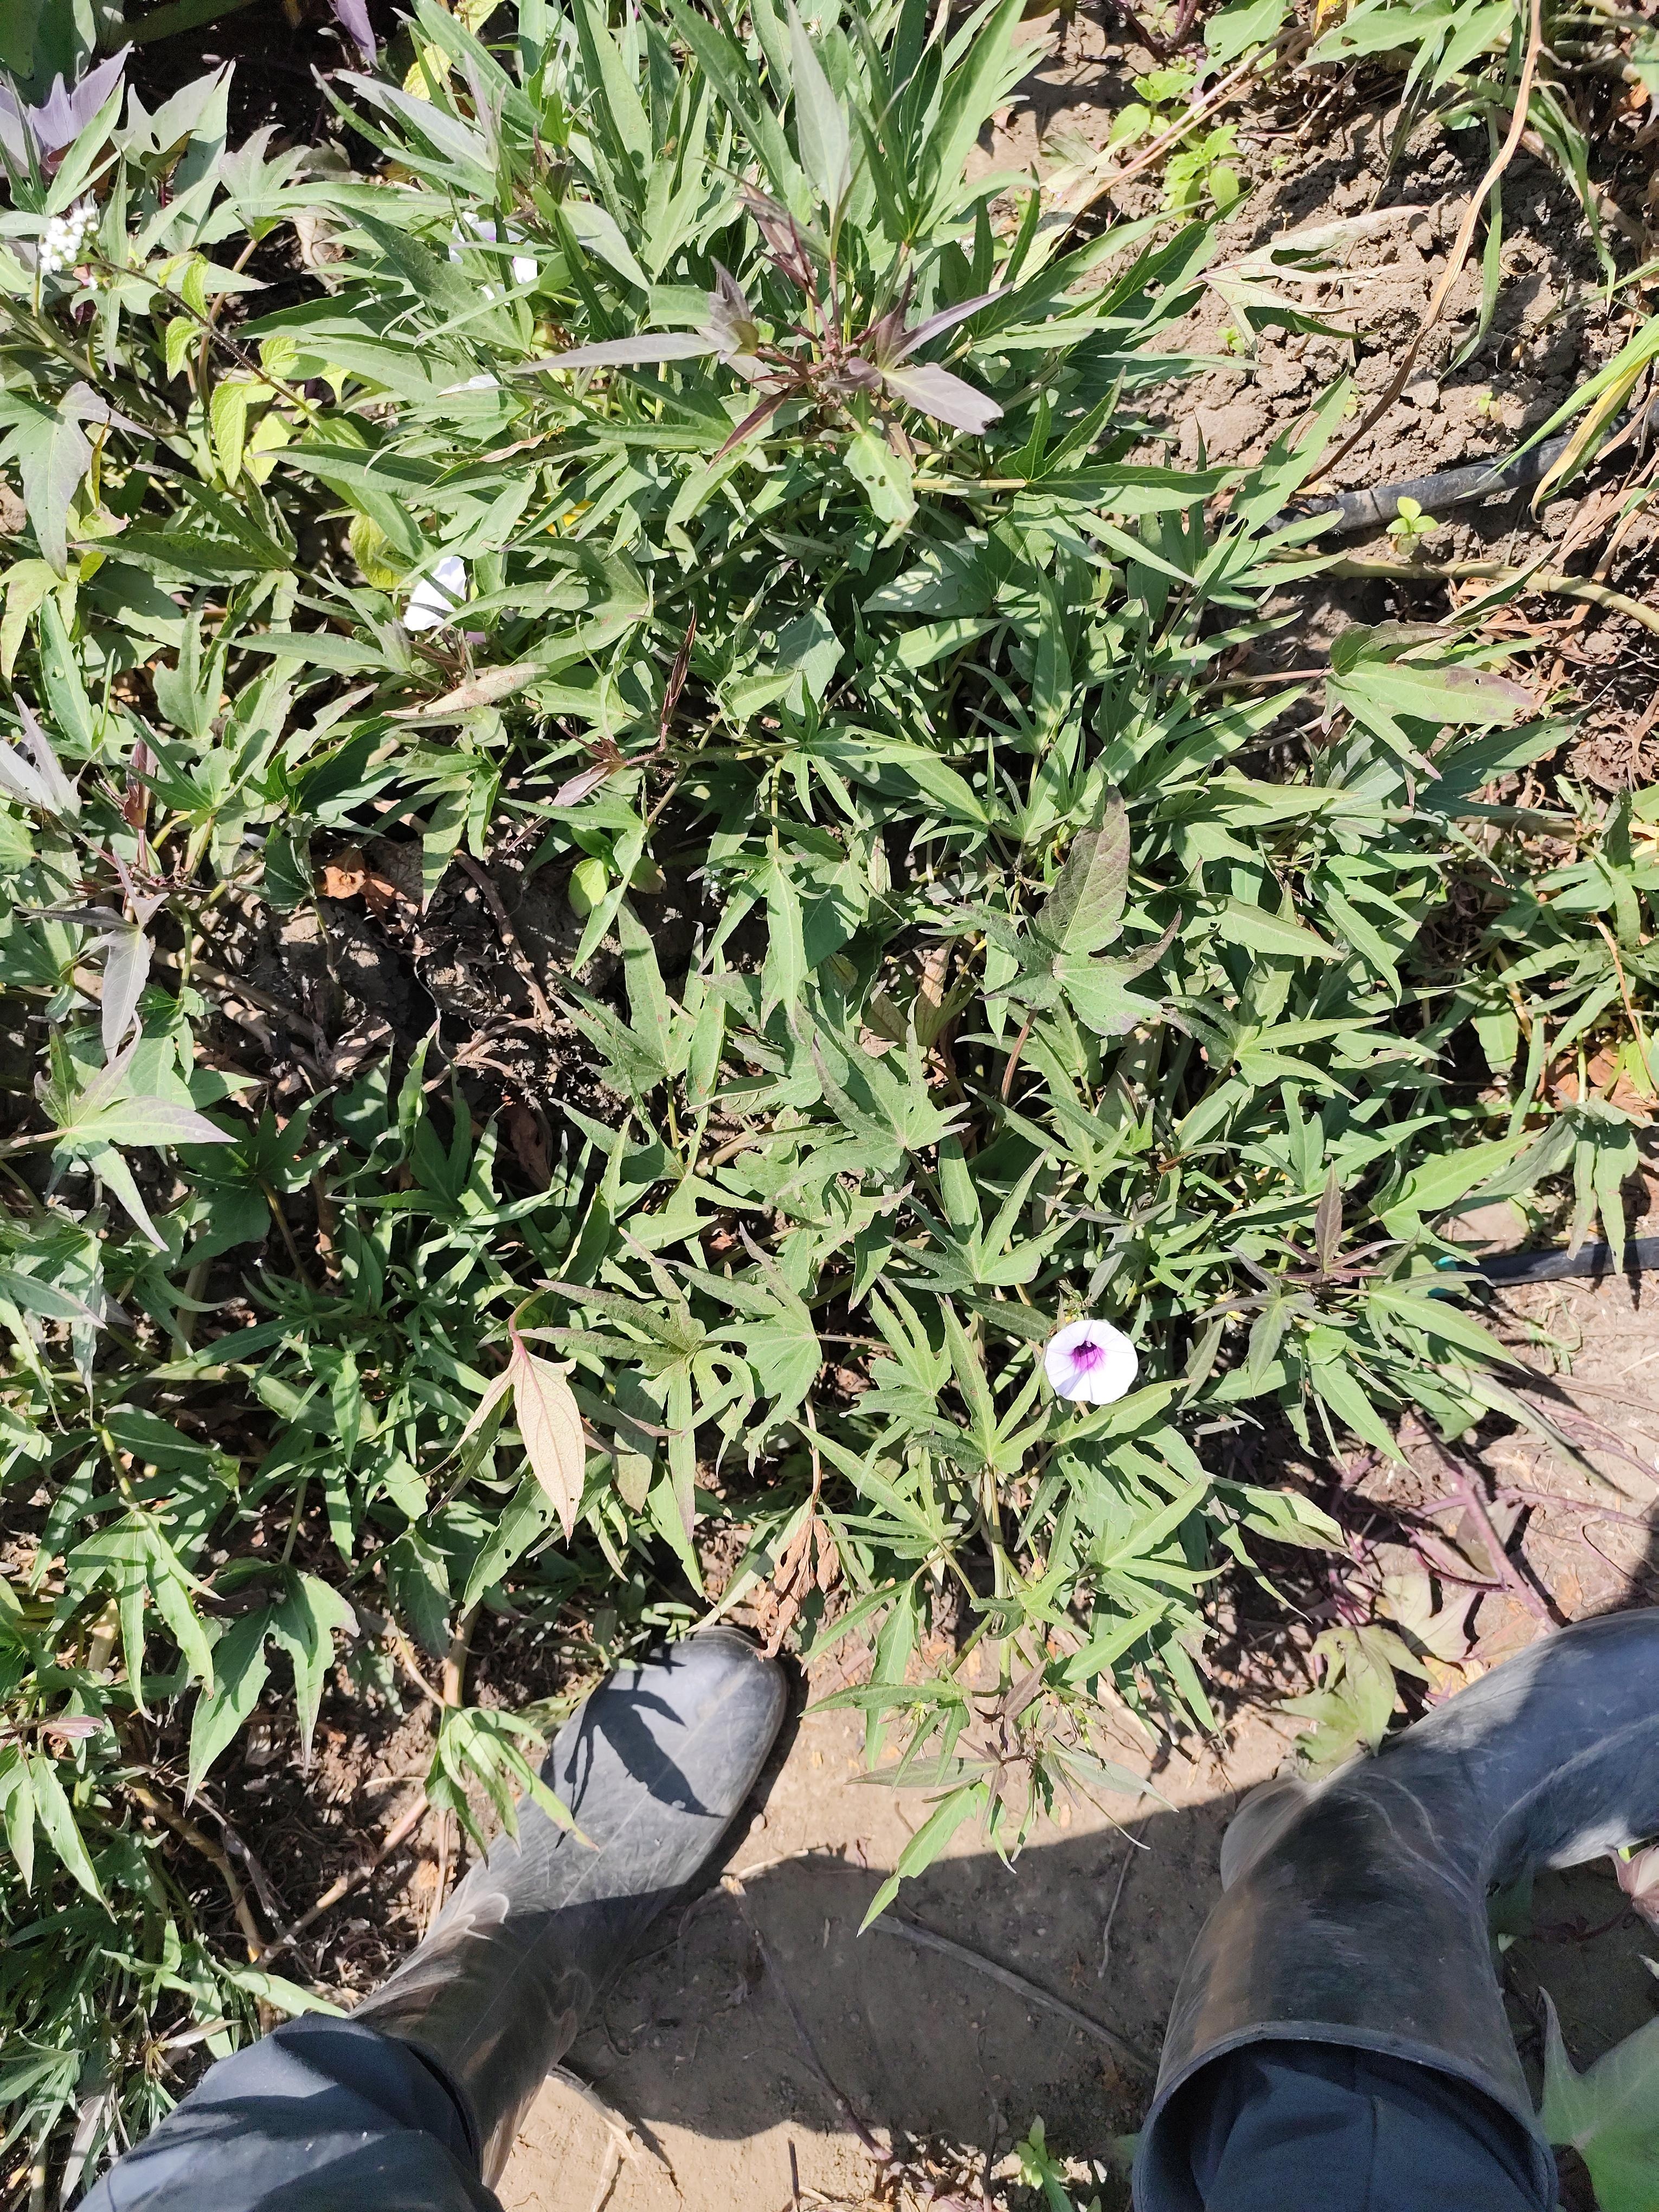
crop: sweet potato
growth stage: flowering
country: Tanzania
